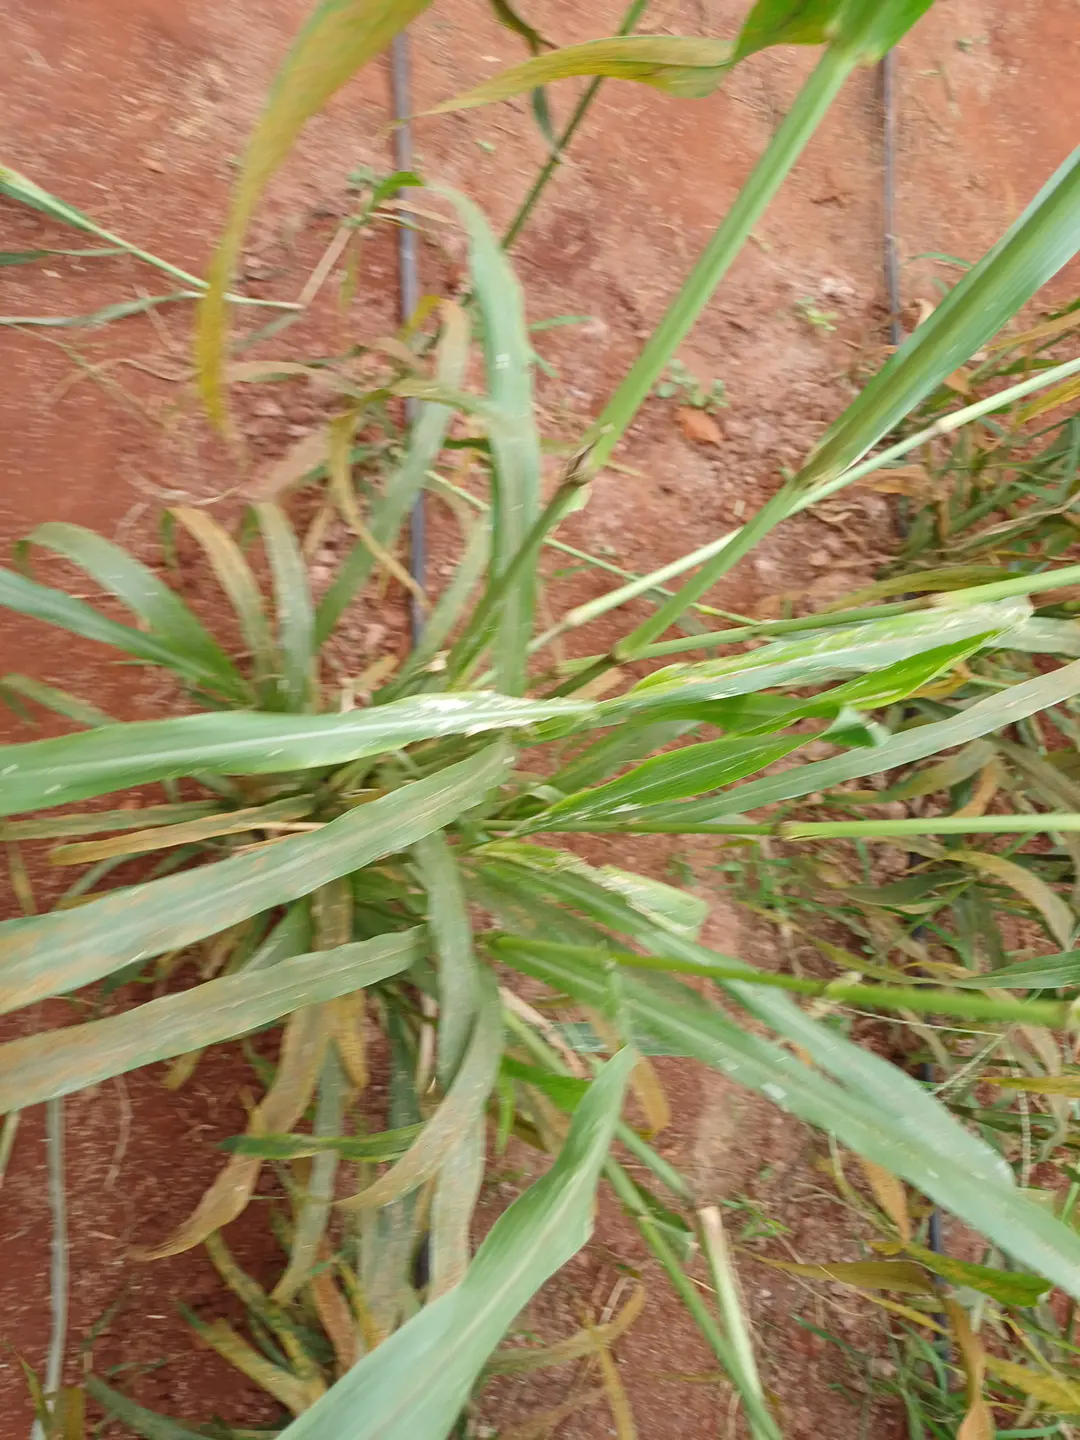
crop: pearl millet
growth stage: filling grain
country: Kenya
